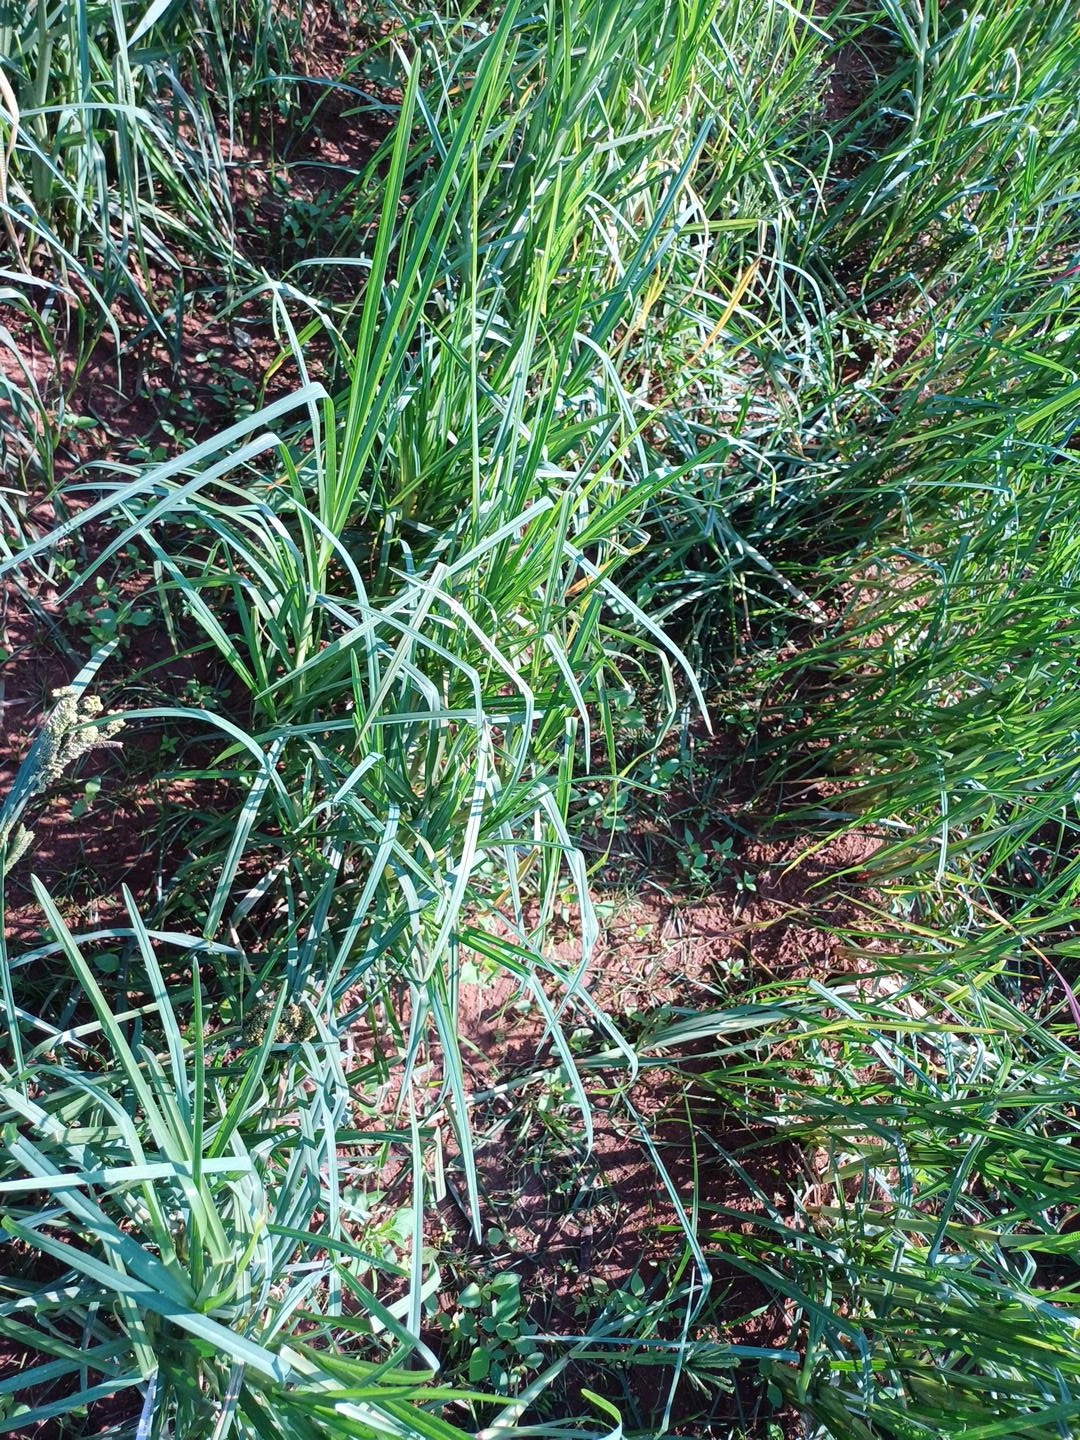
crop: finger millet
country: Kenya
